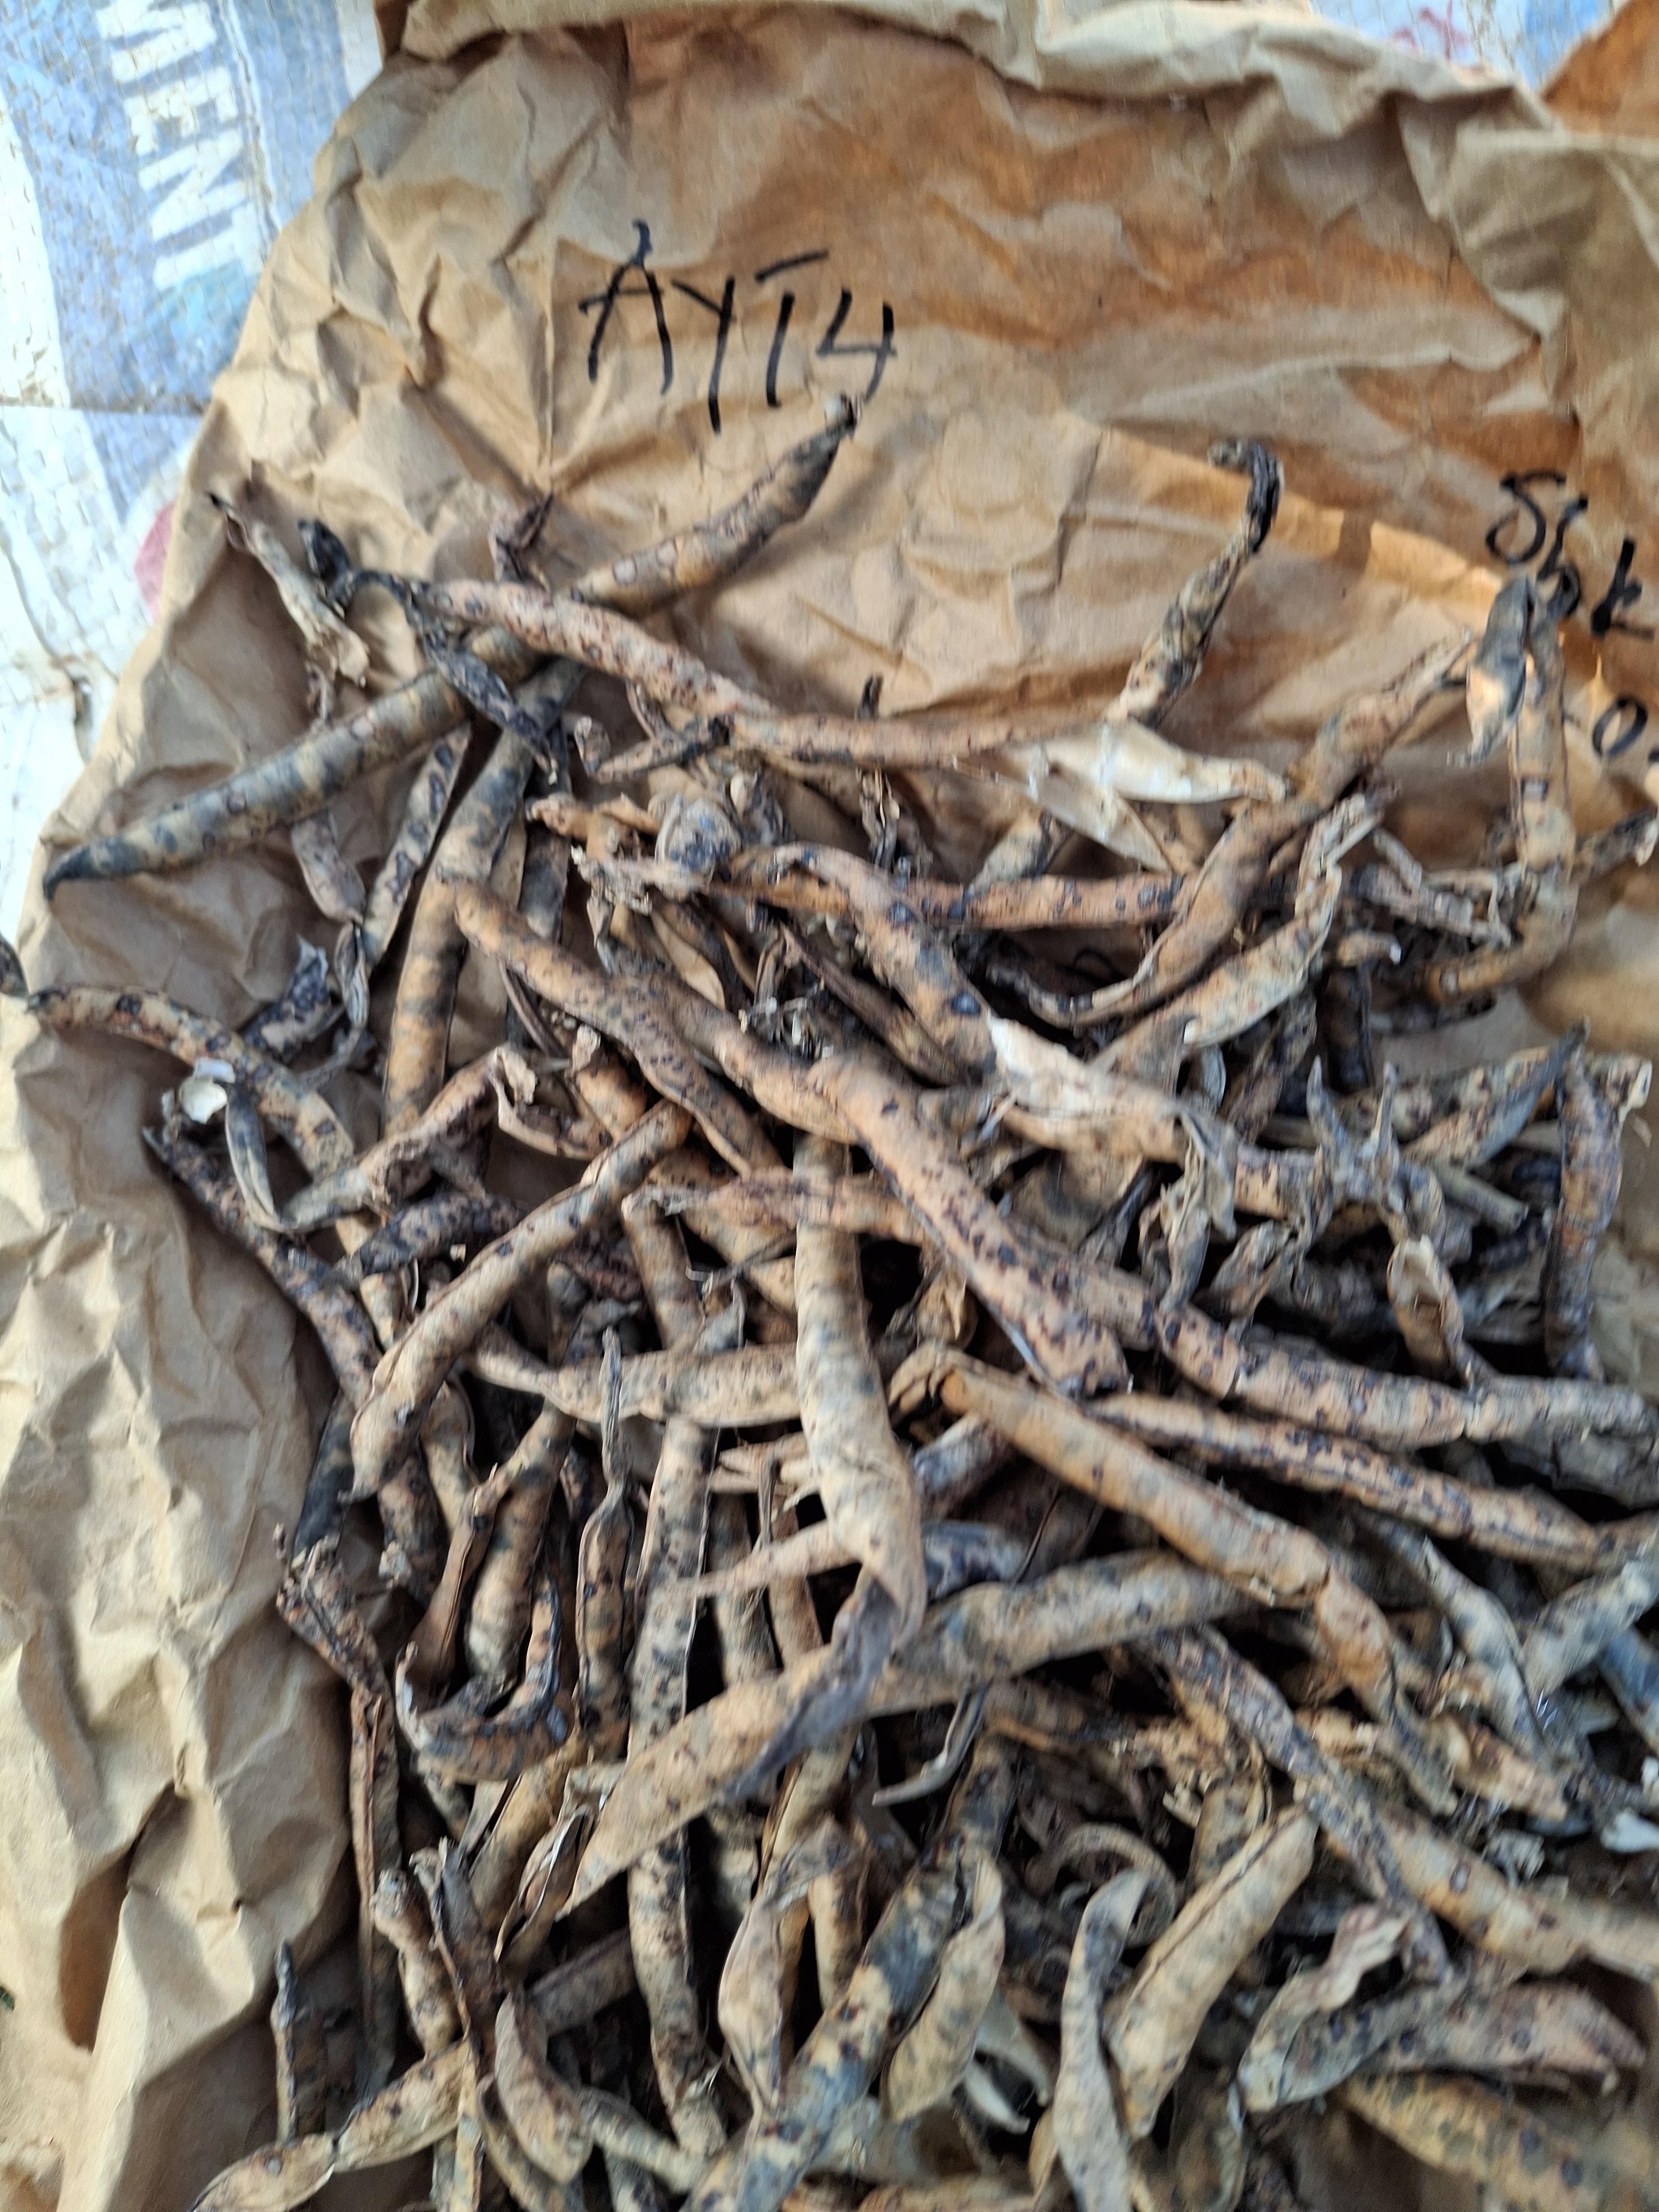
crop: cowpea
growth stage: harvest
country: Nigeria
